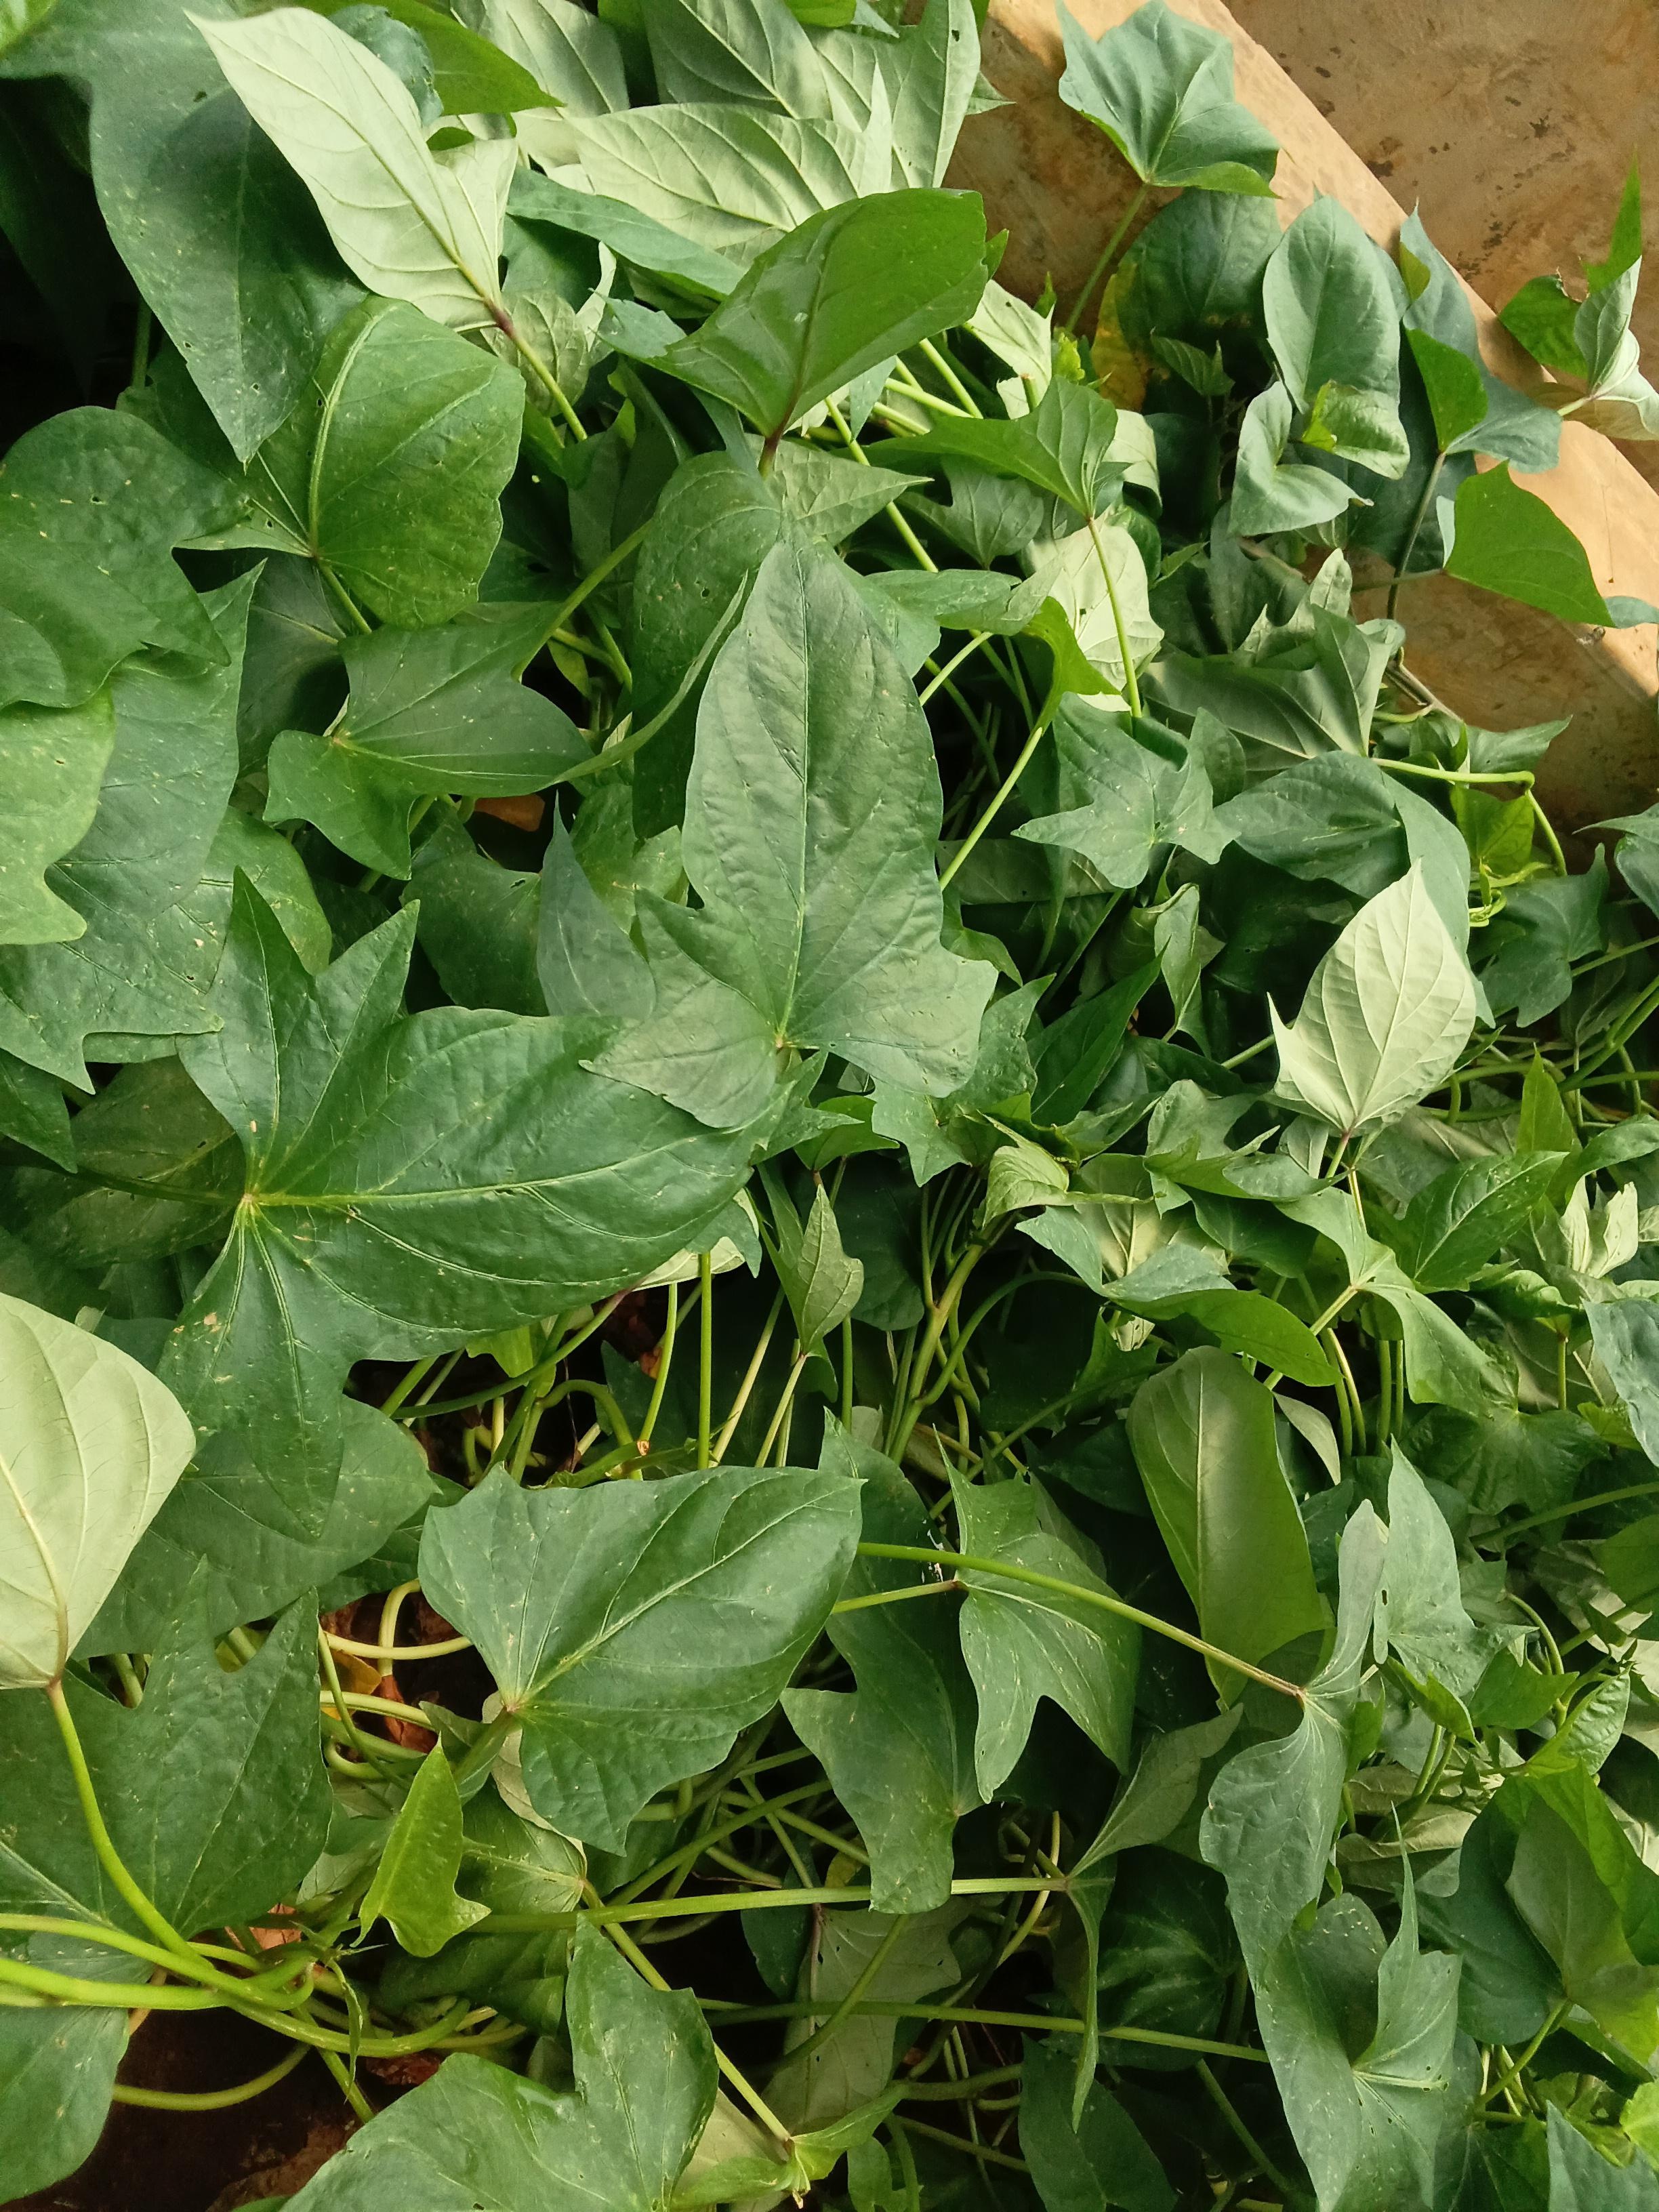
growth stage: vegetative
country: Kenya
